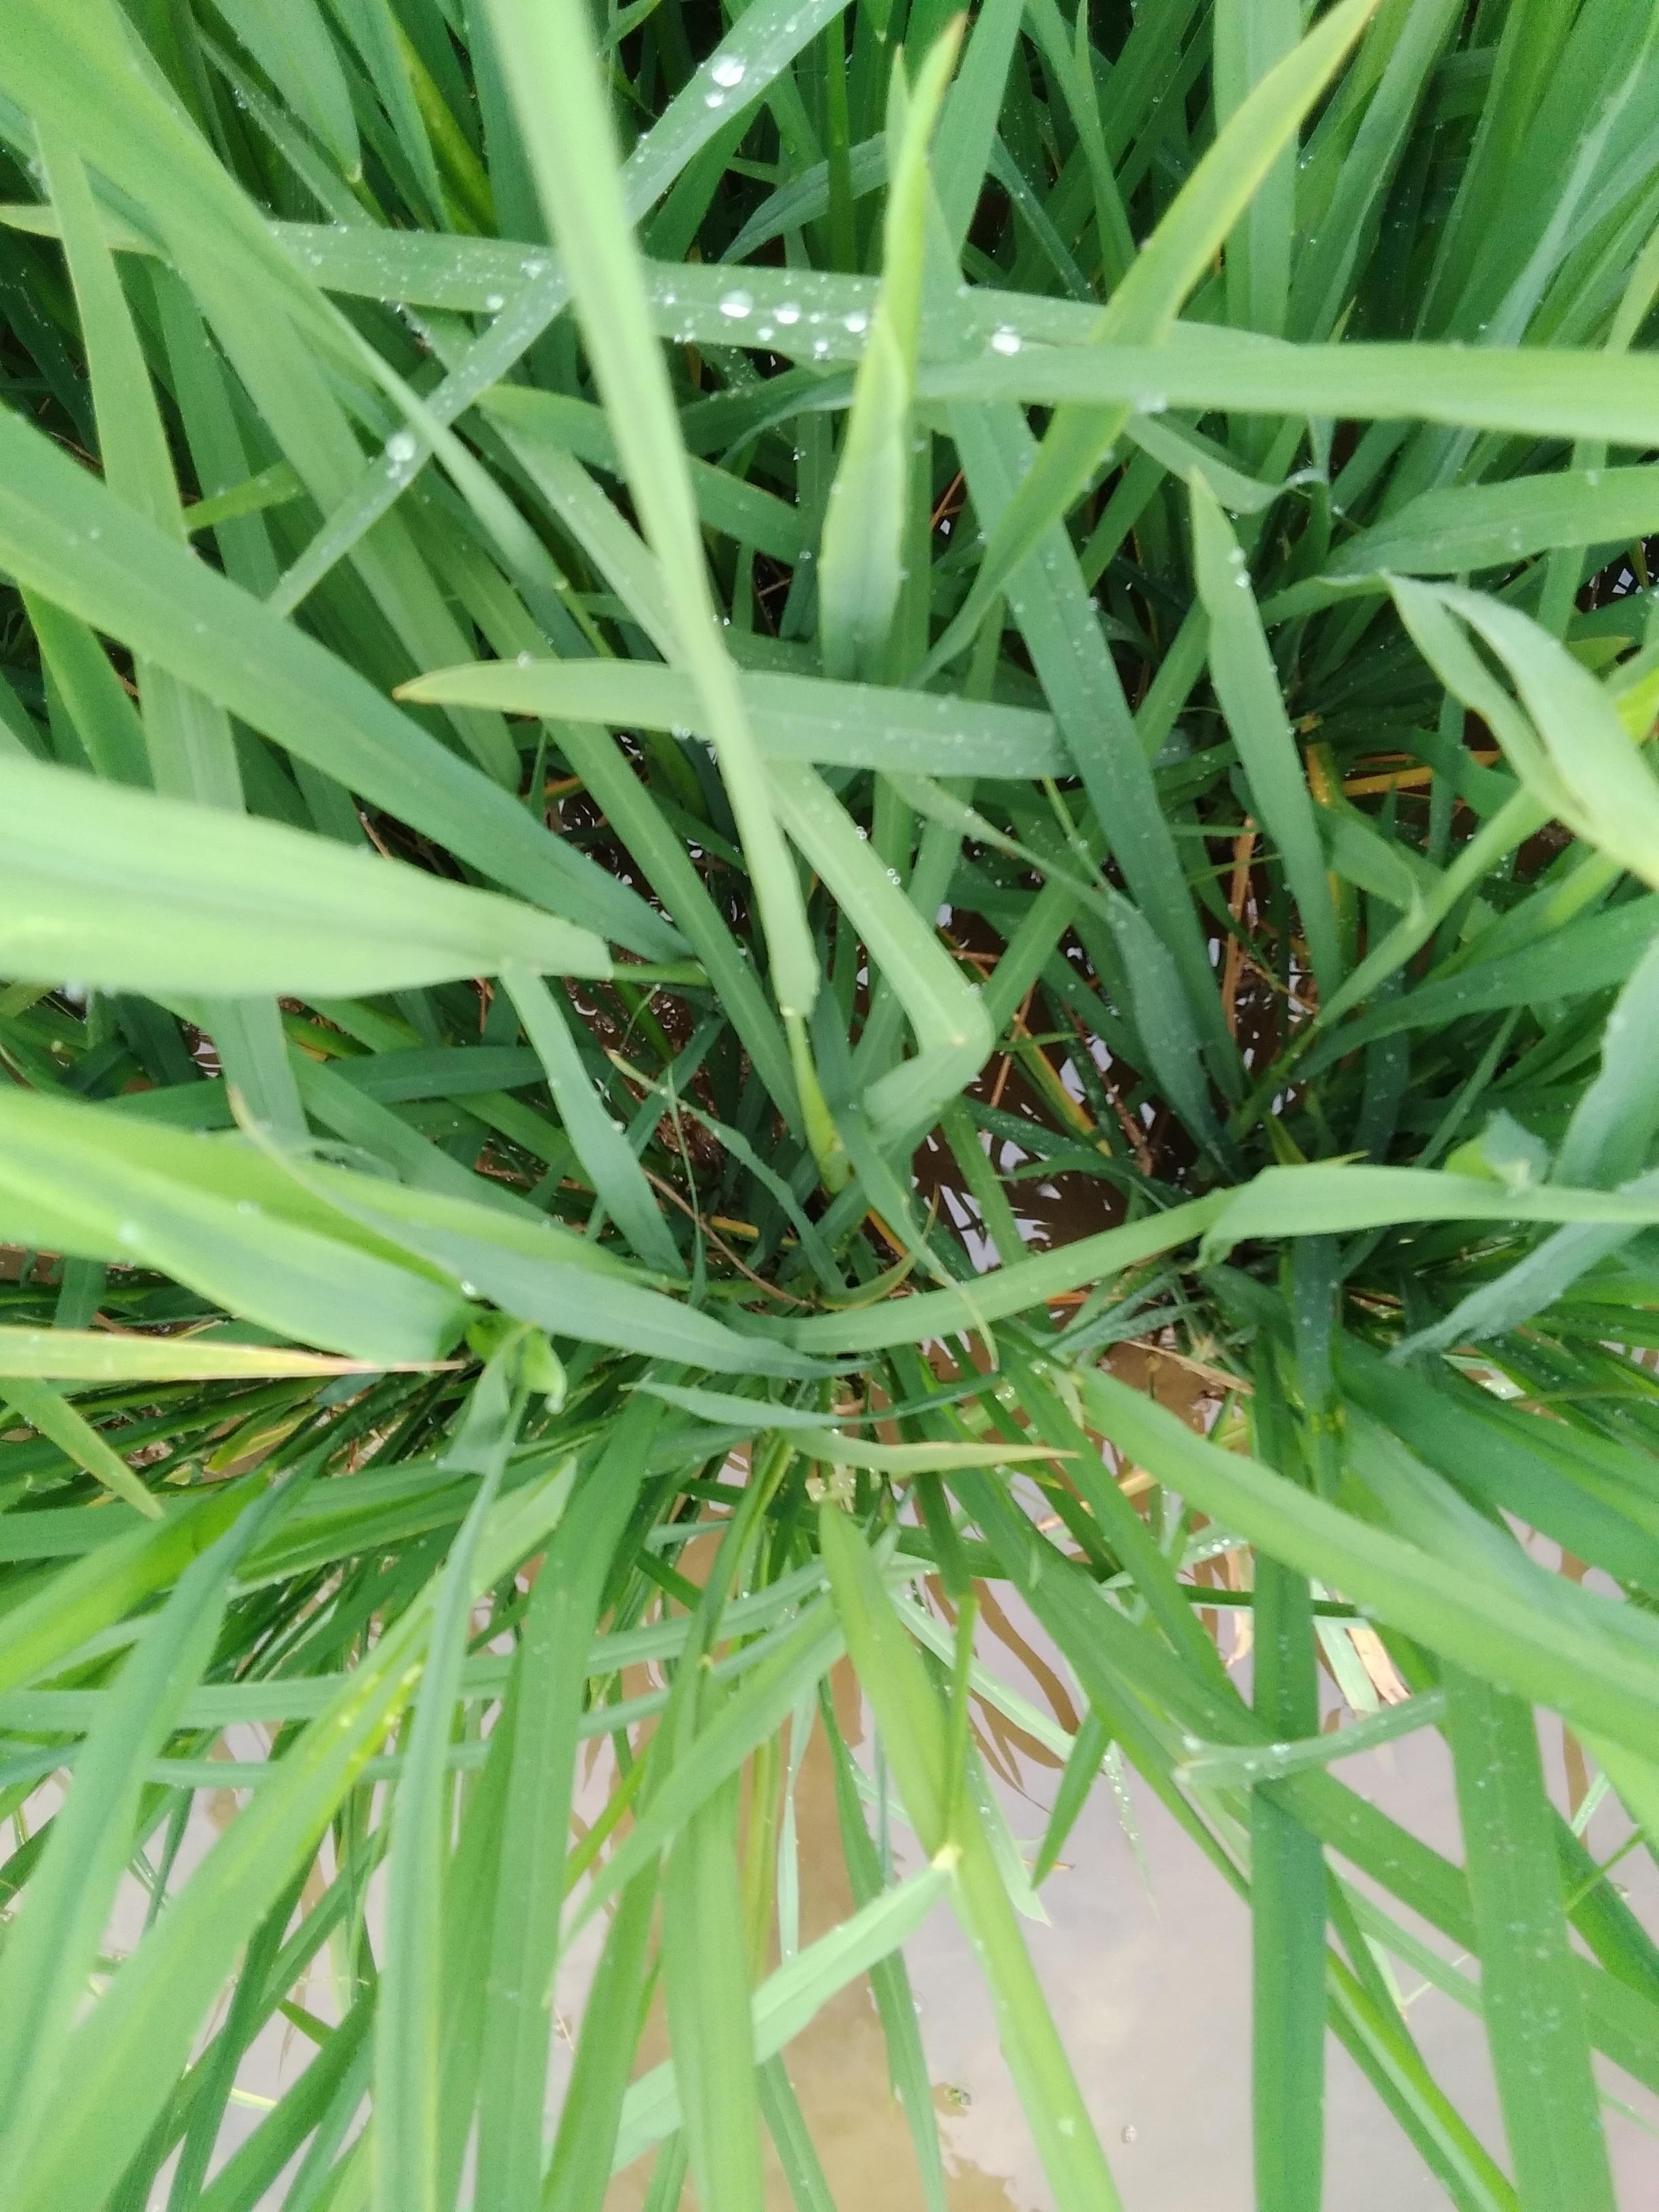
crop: rice
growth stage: booting
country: Nigeria
